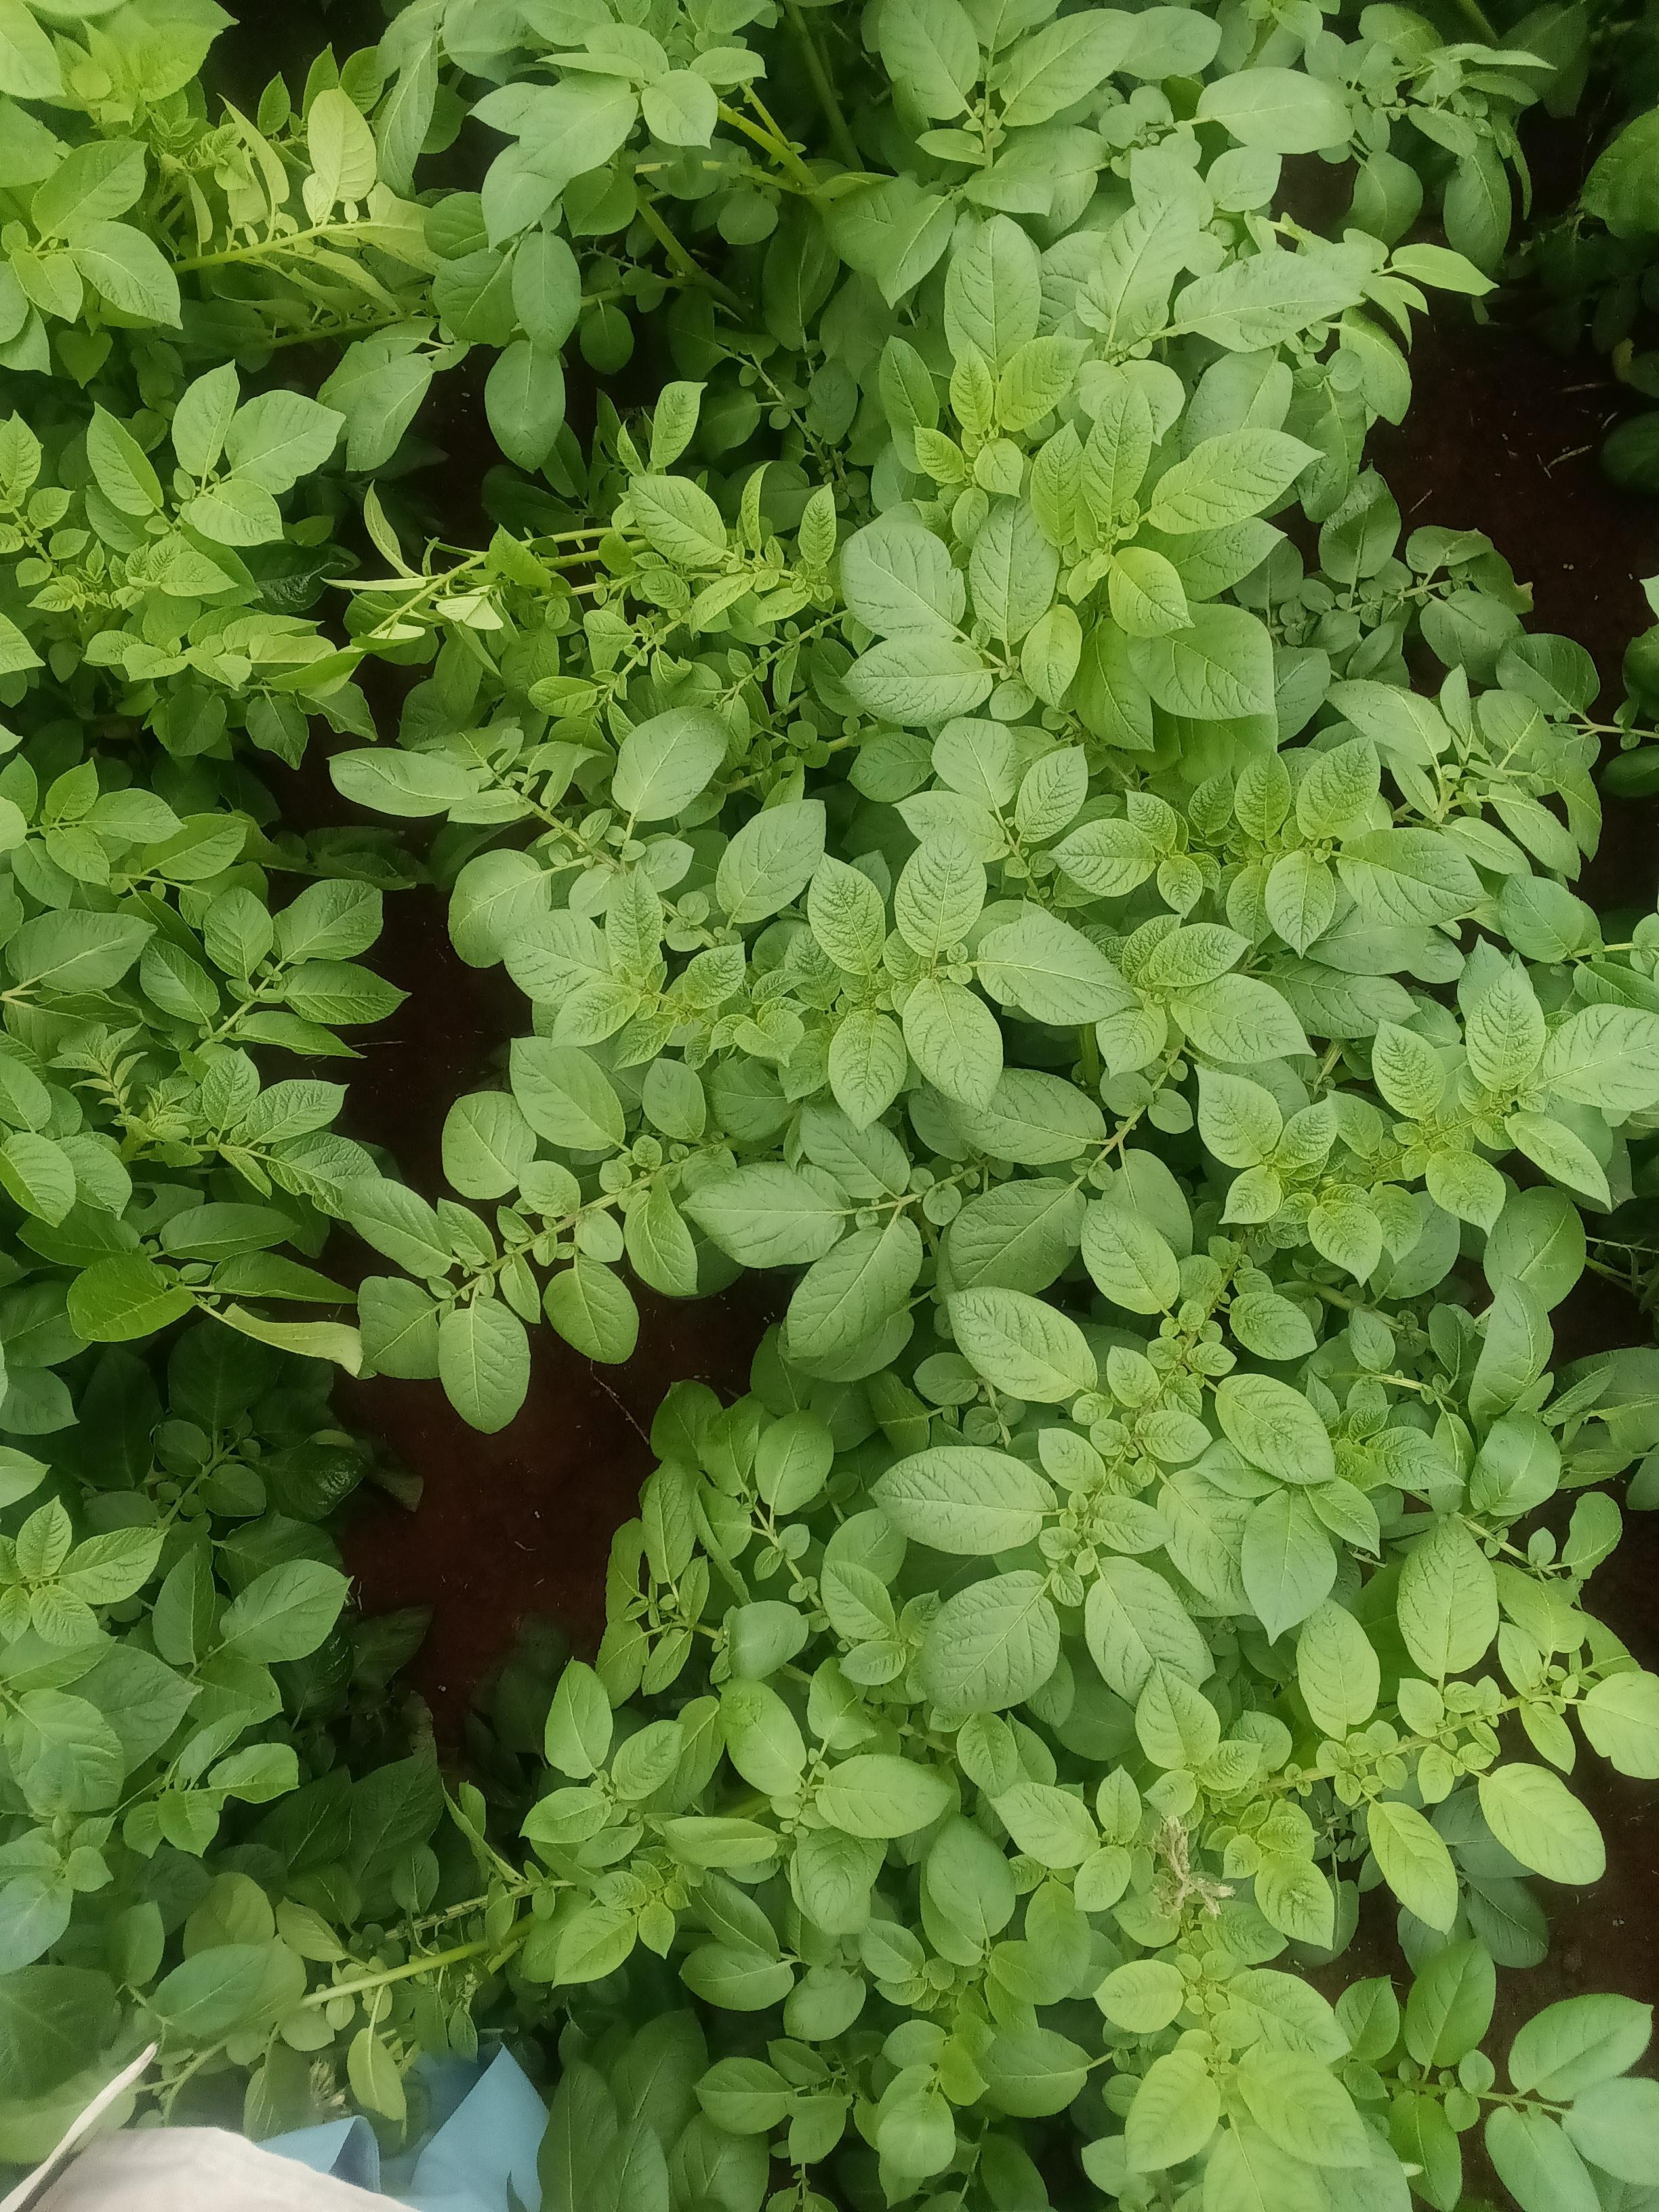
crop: potato
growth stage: flowering
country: Kenya
